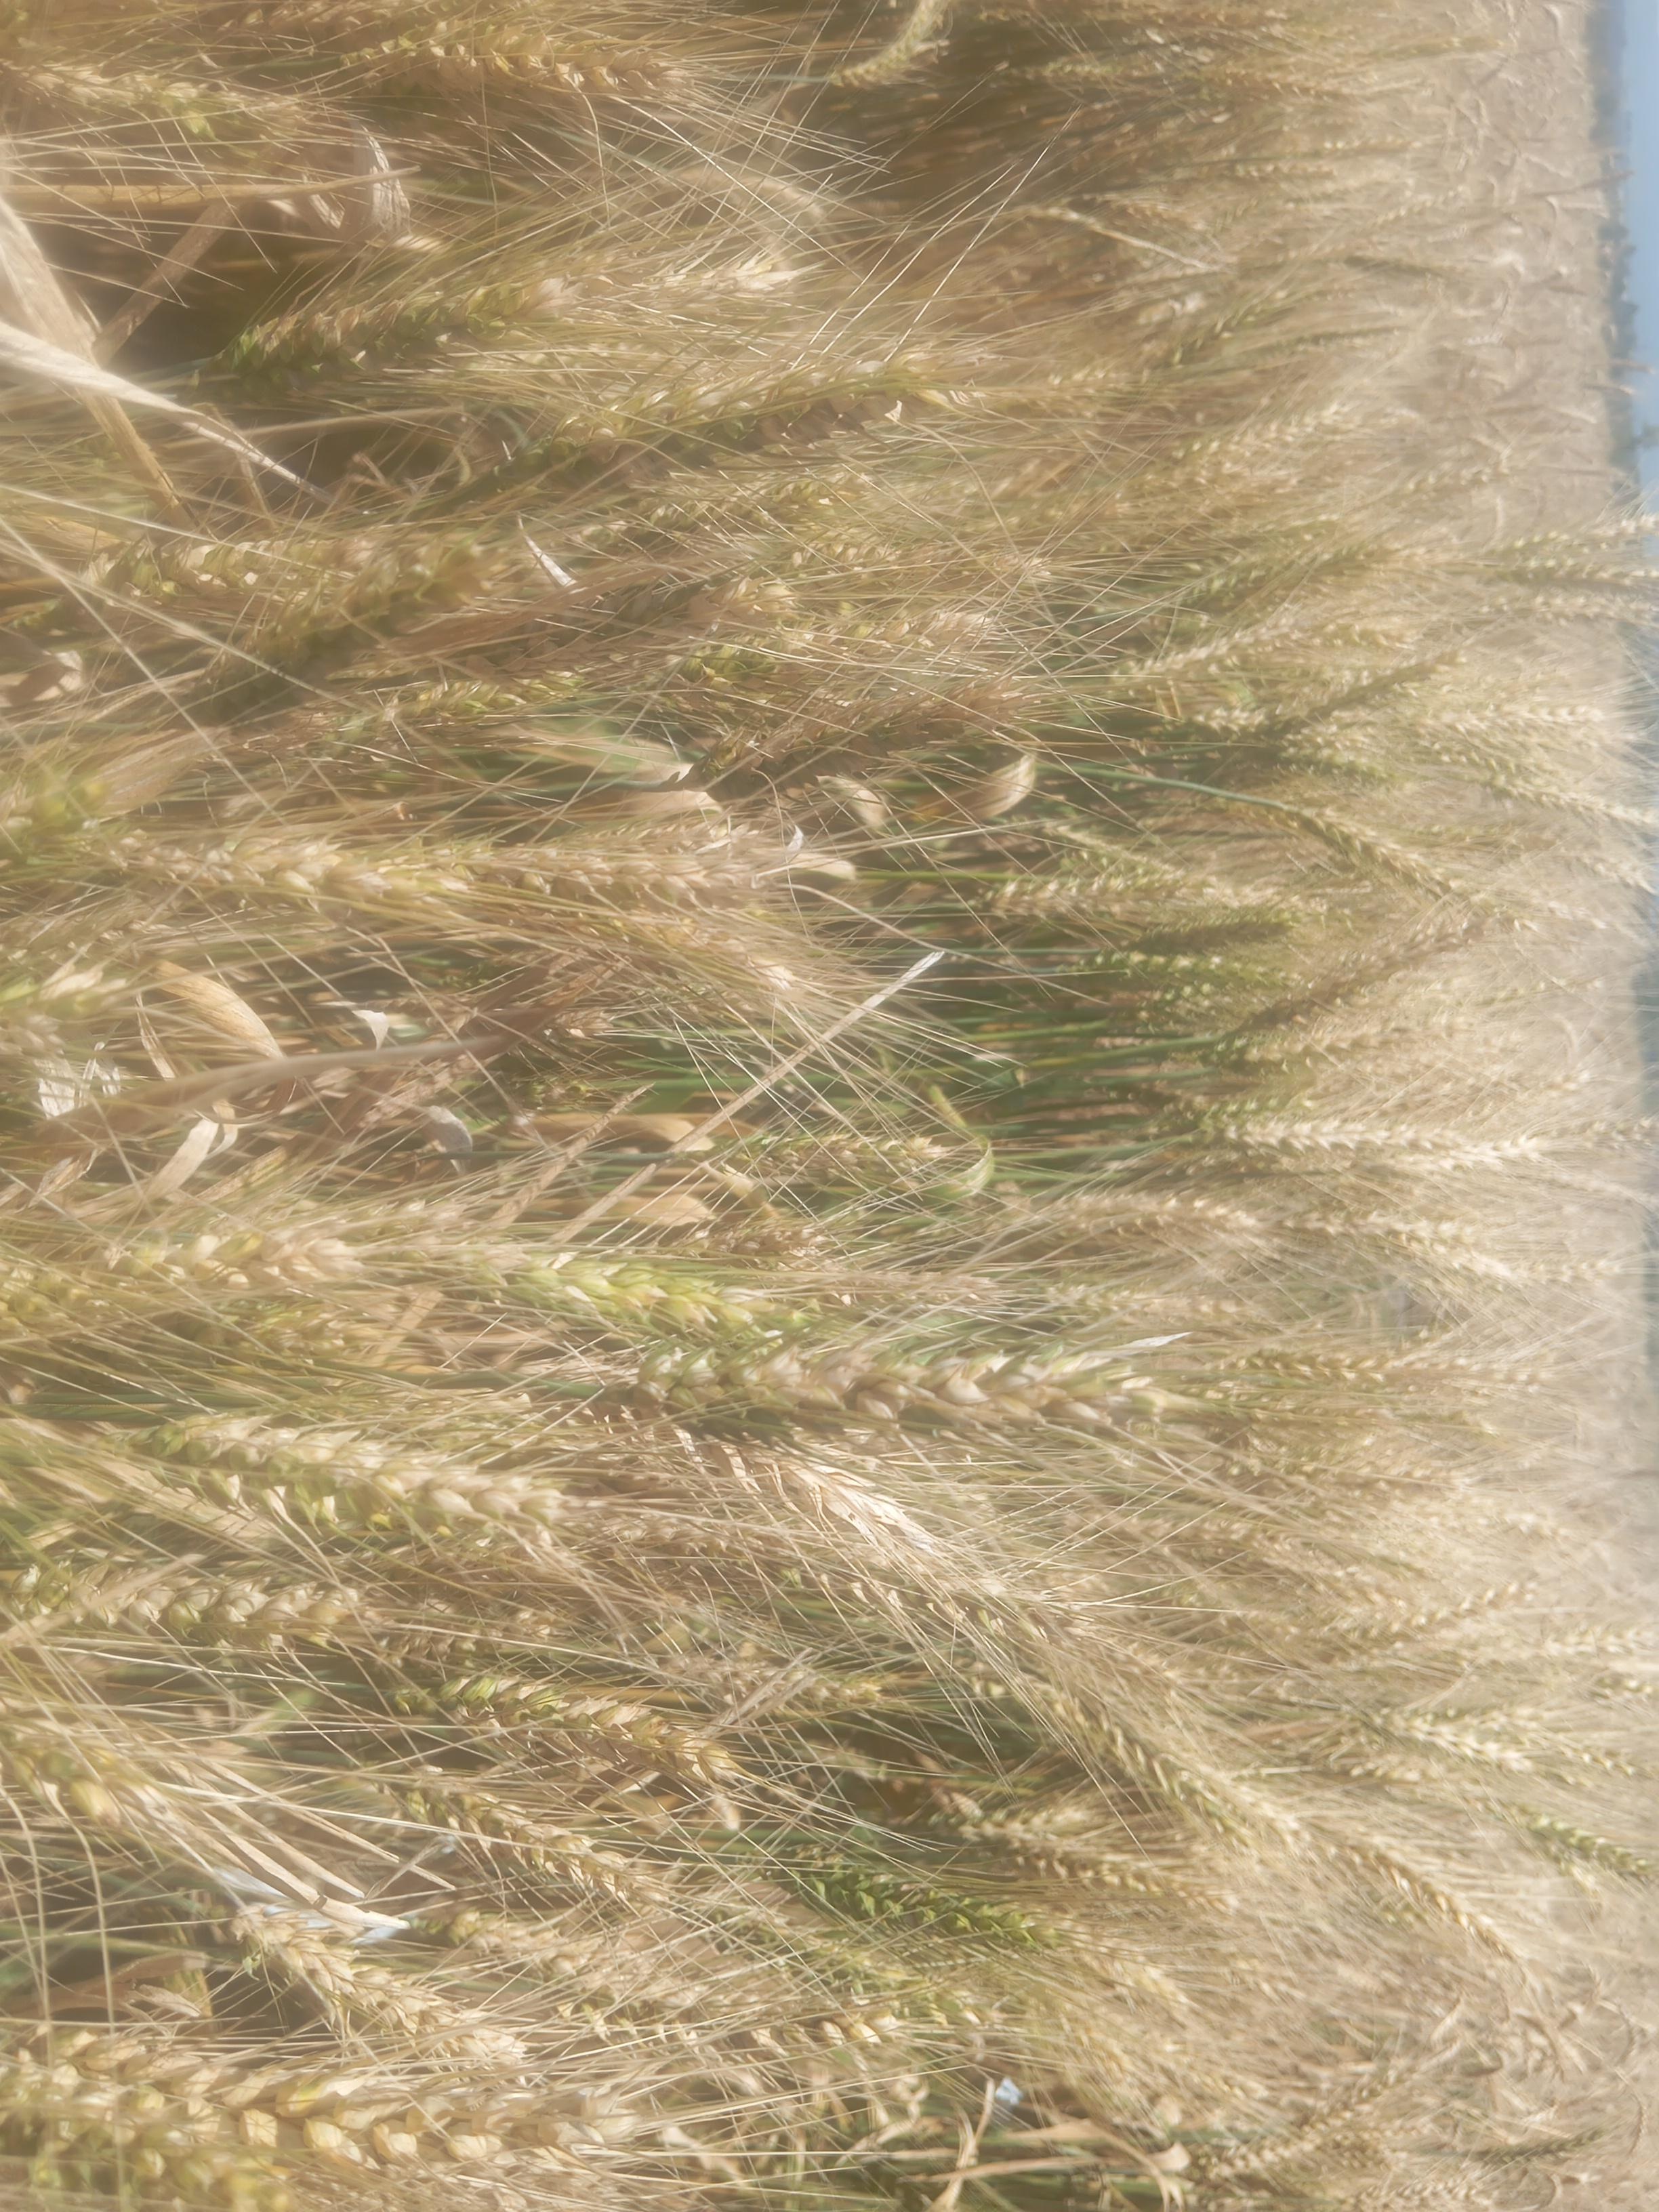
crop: wheat
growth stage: maturity
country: Kenya
